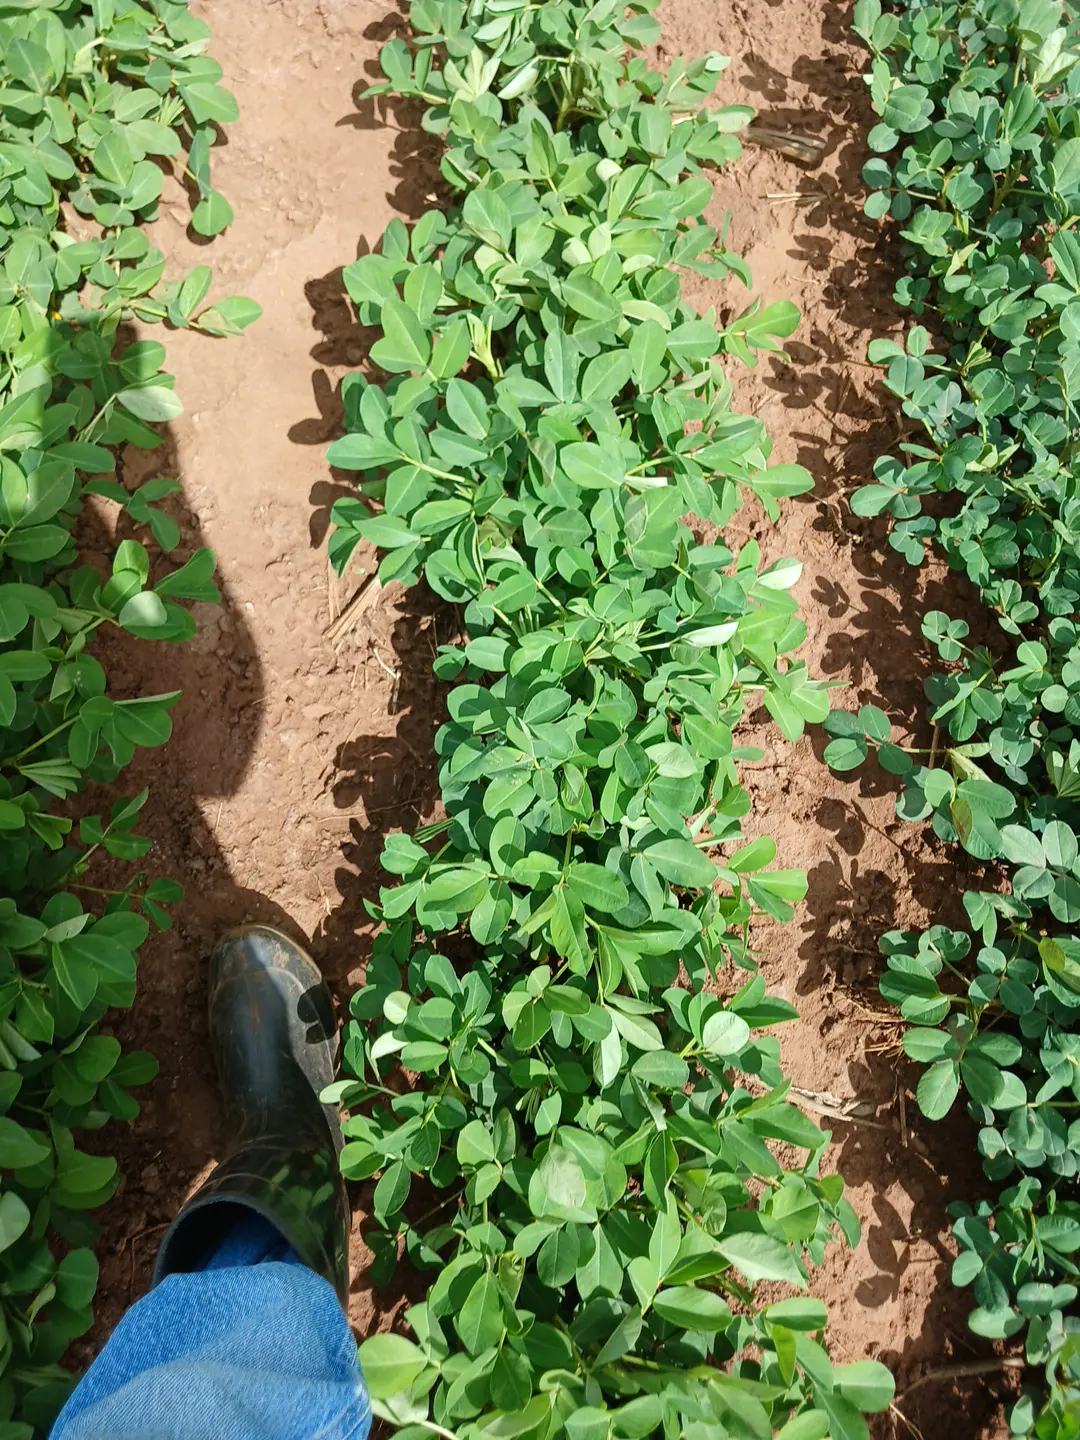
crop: groundnut
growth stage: flowering
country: Kenya
